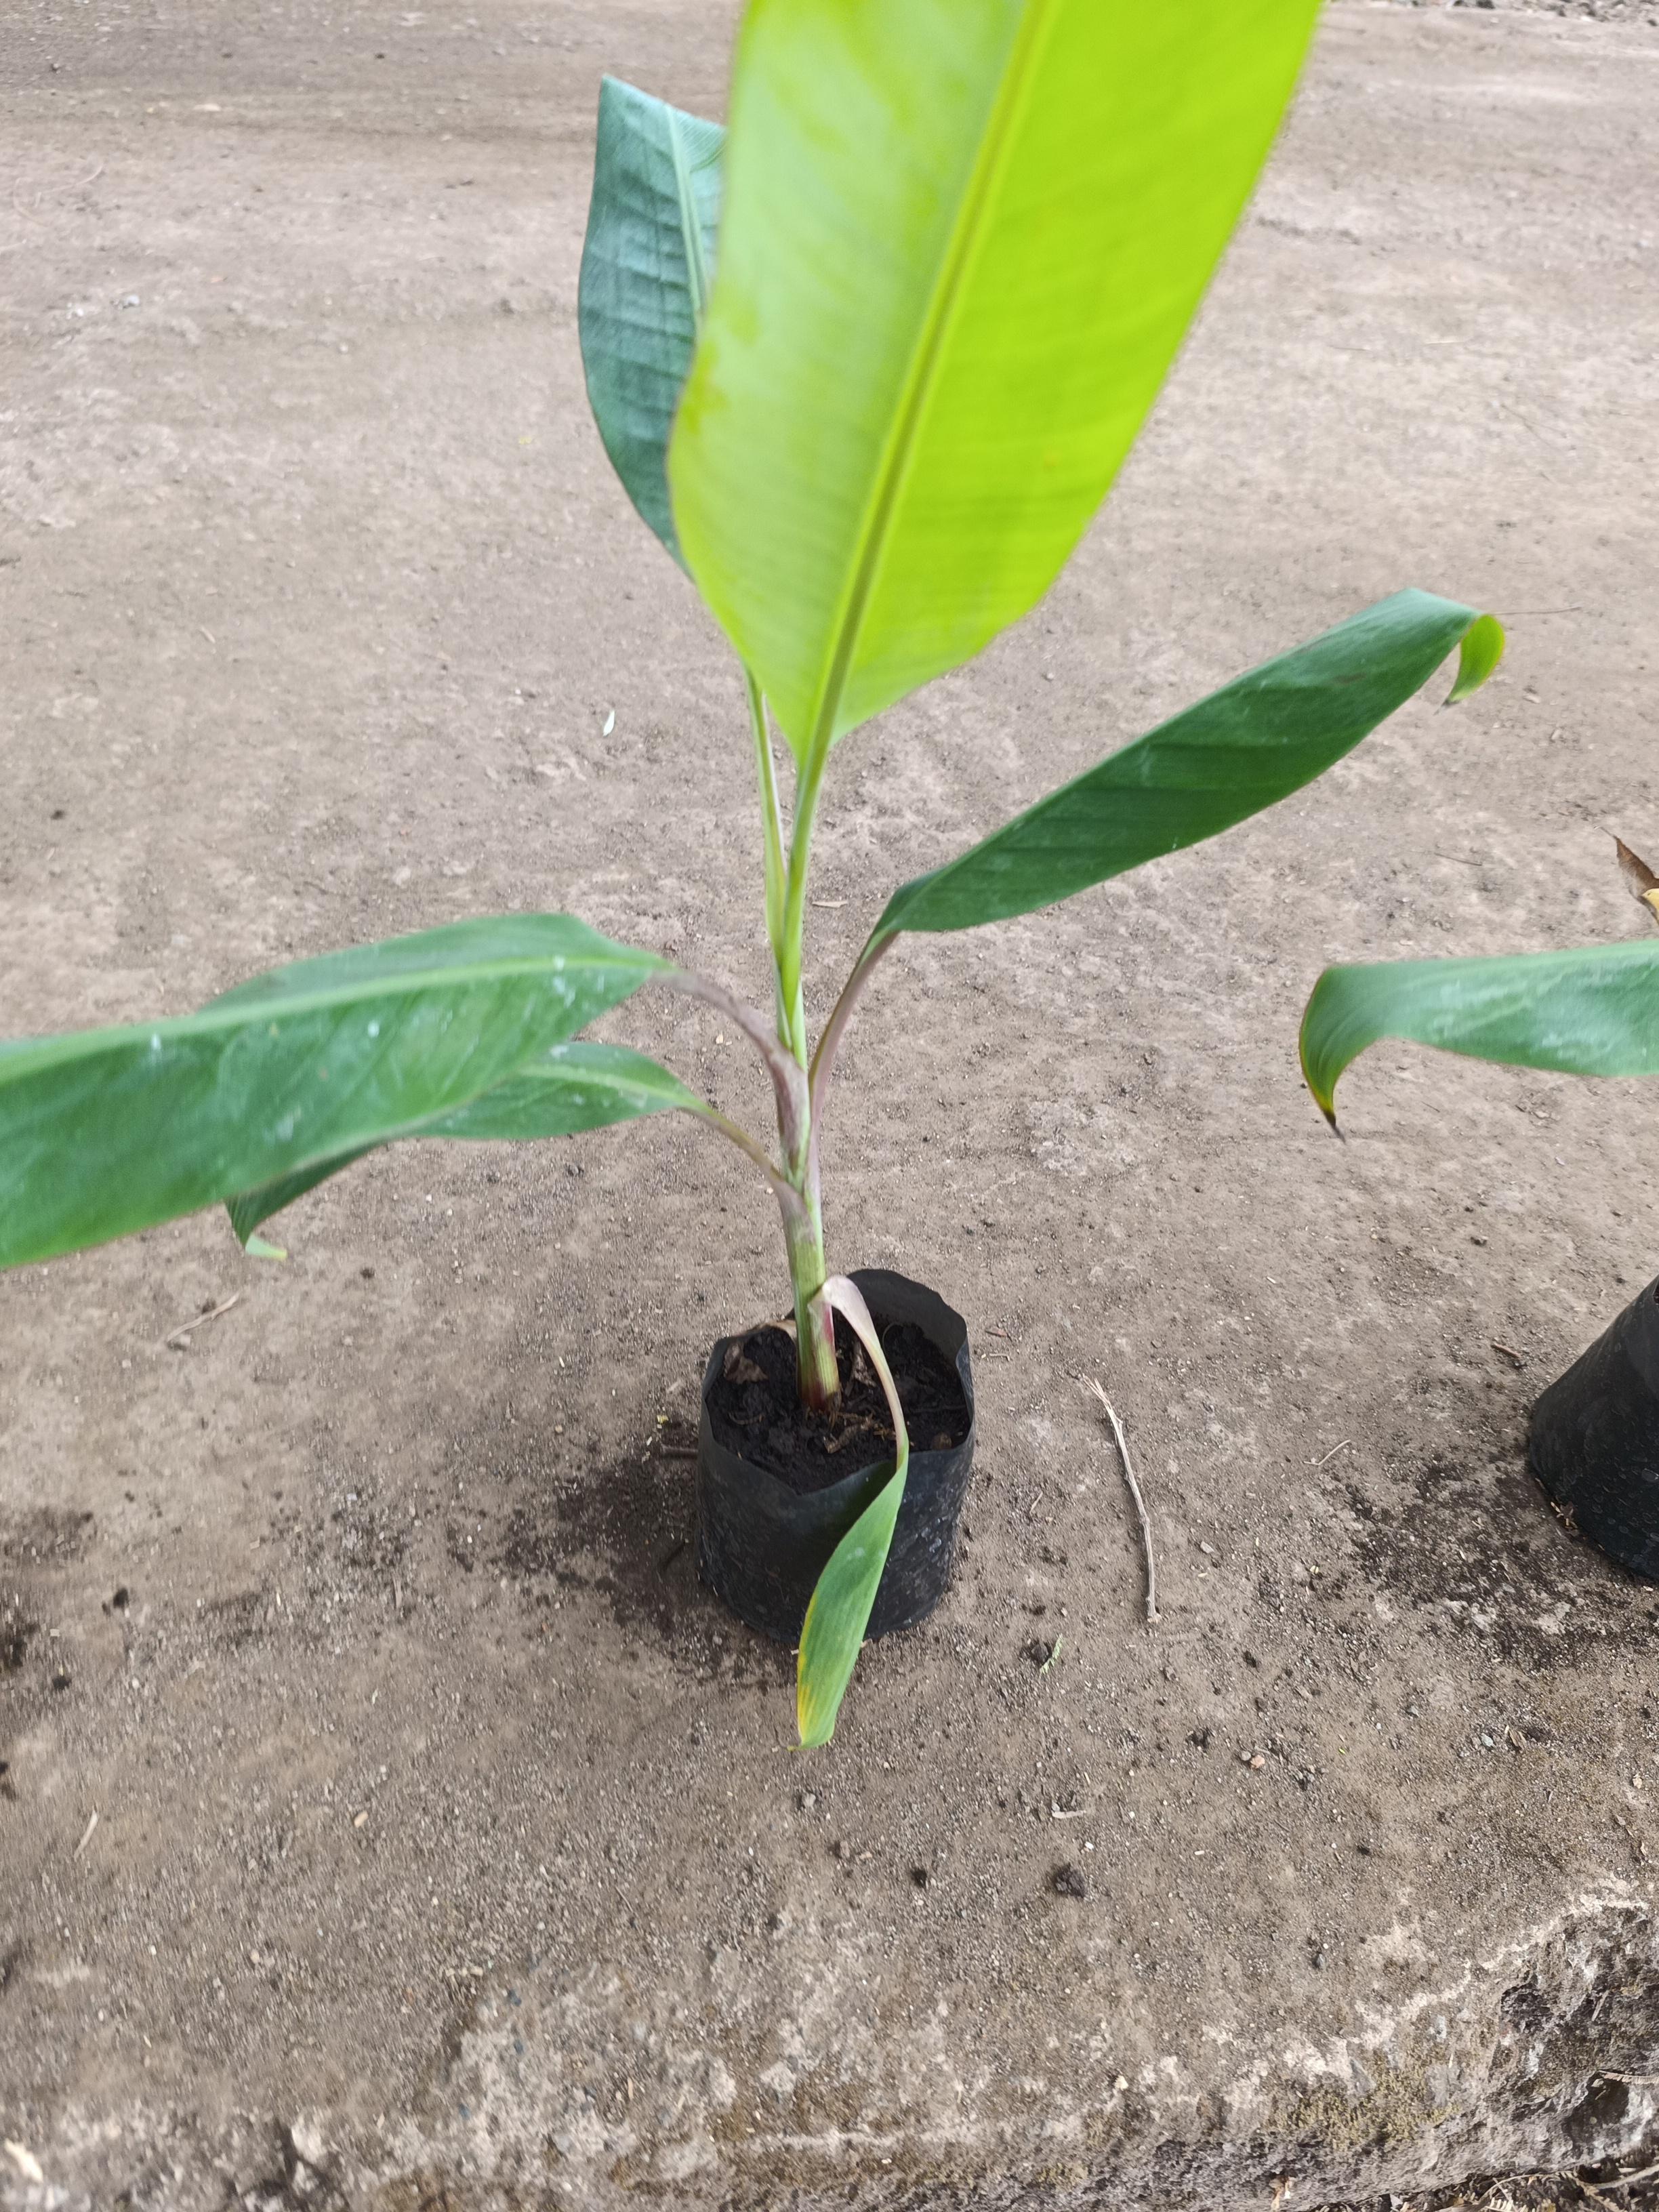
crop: banana
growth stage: vegetative
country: Tanzania
